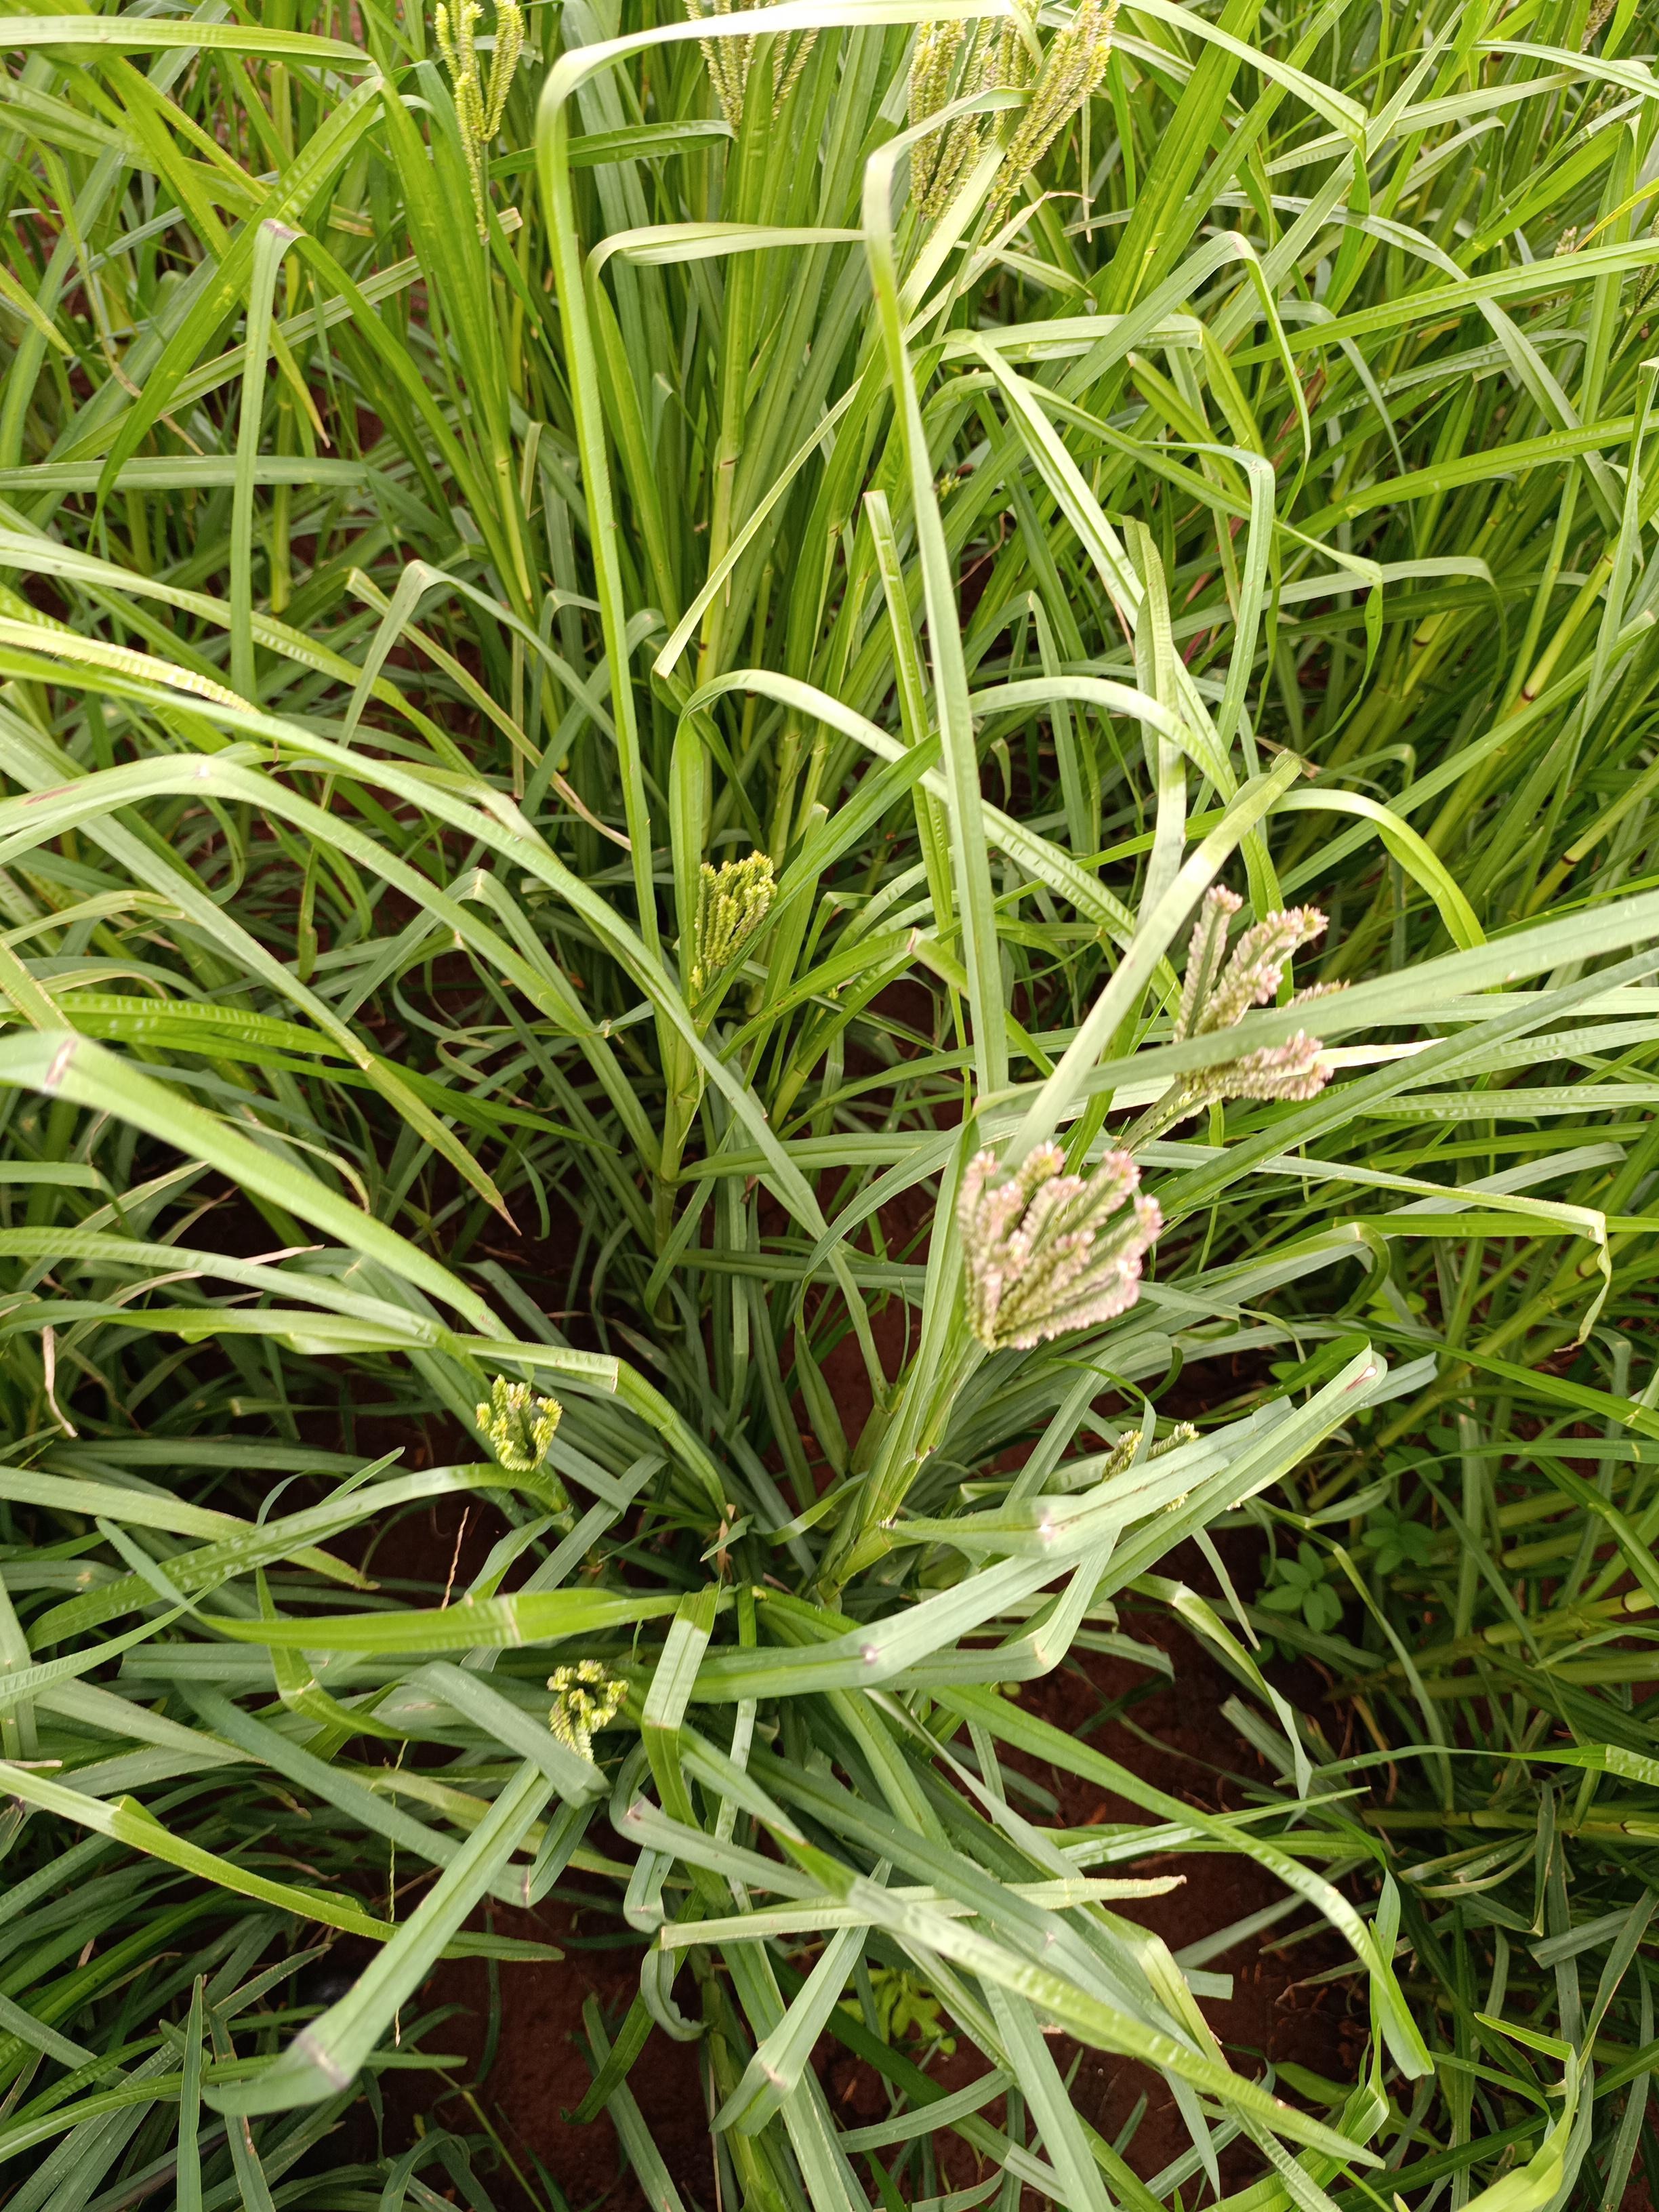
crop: finger millet
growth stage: flowering
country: Kenya
